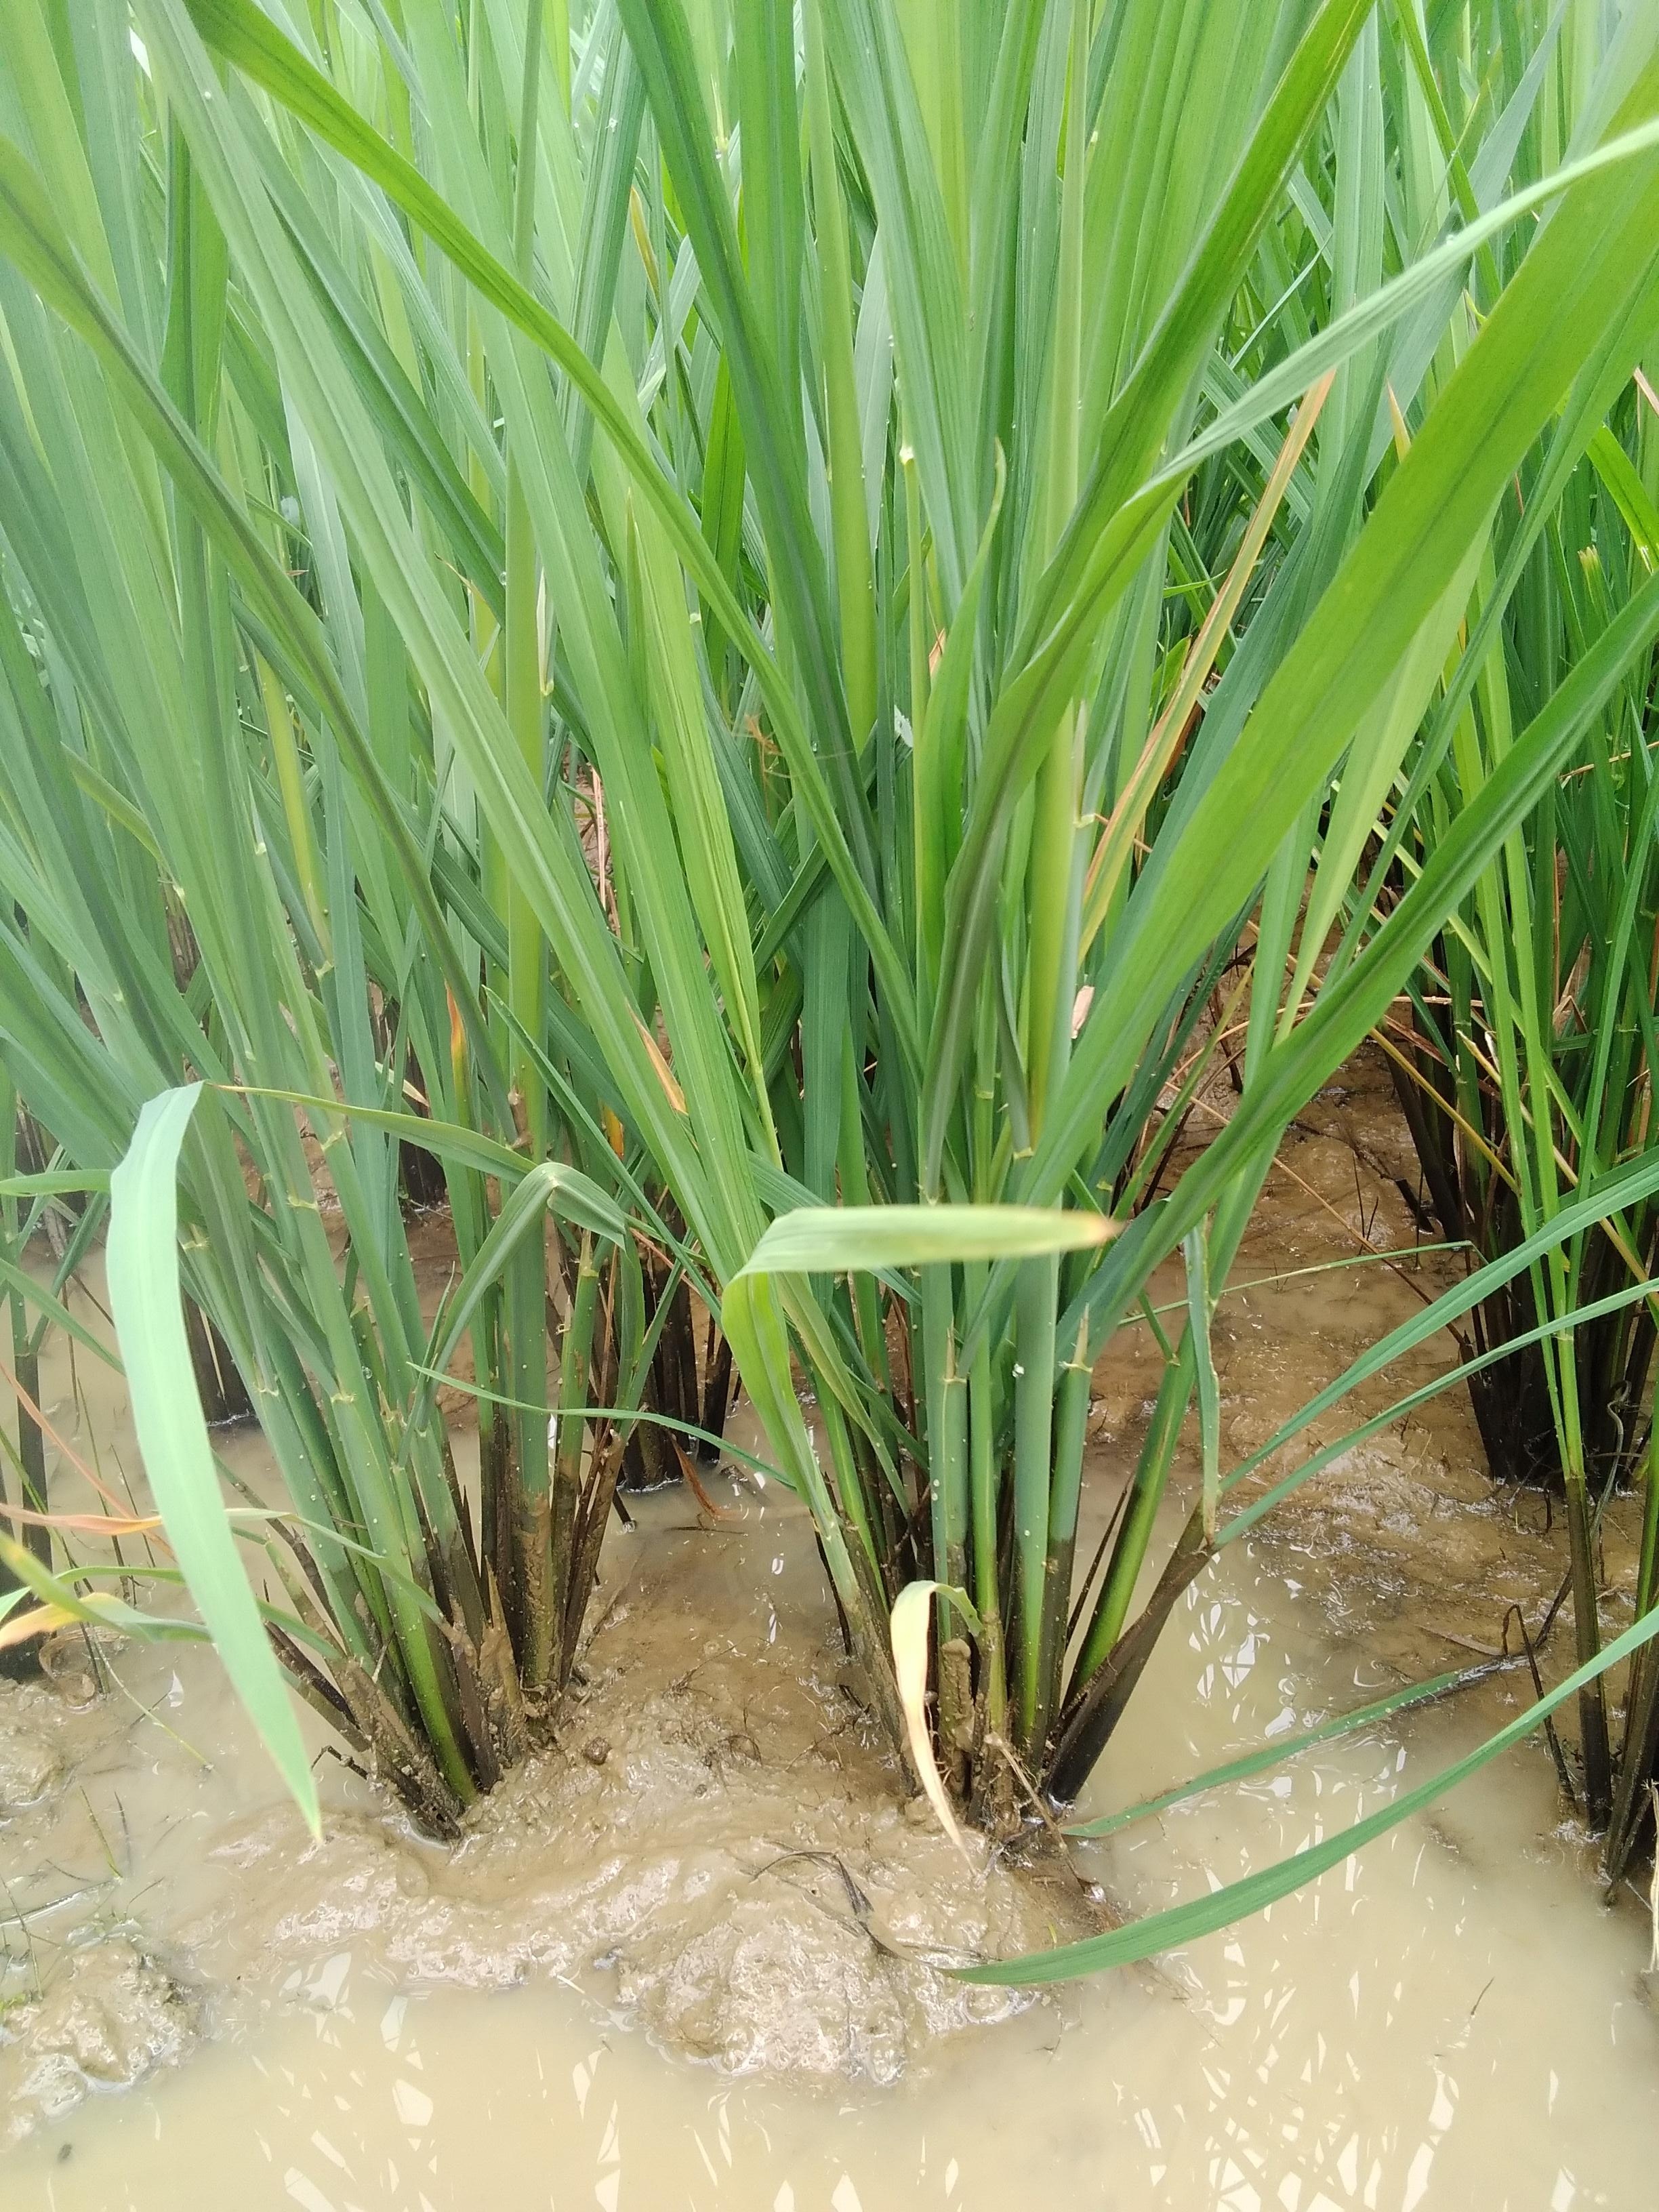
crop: rice
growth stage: booting
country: Nigeria
